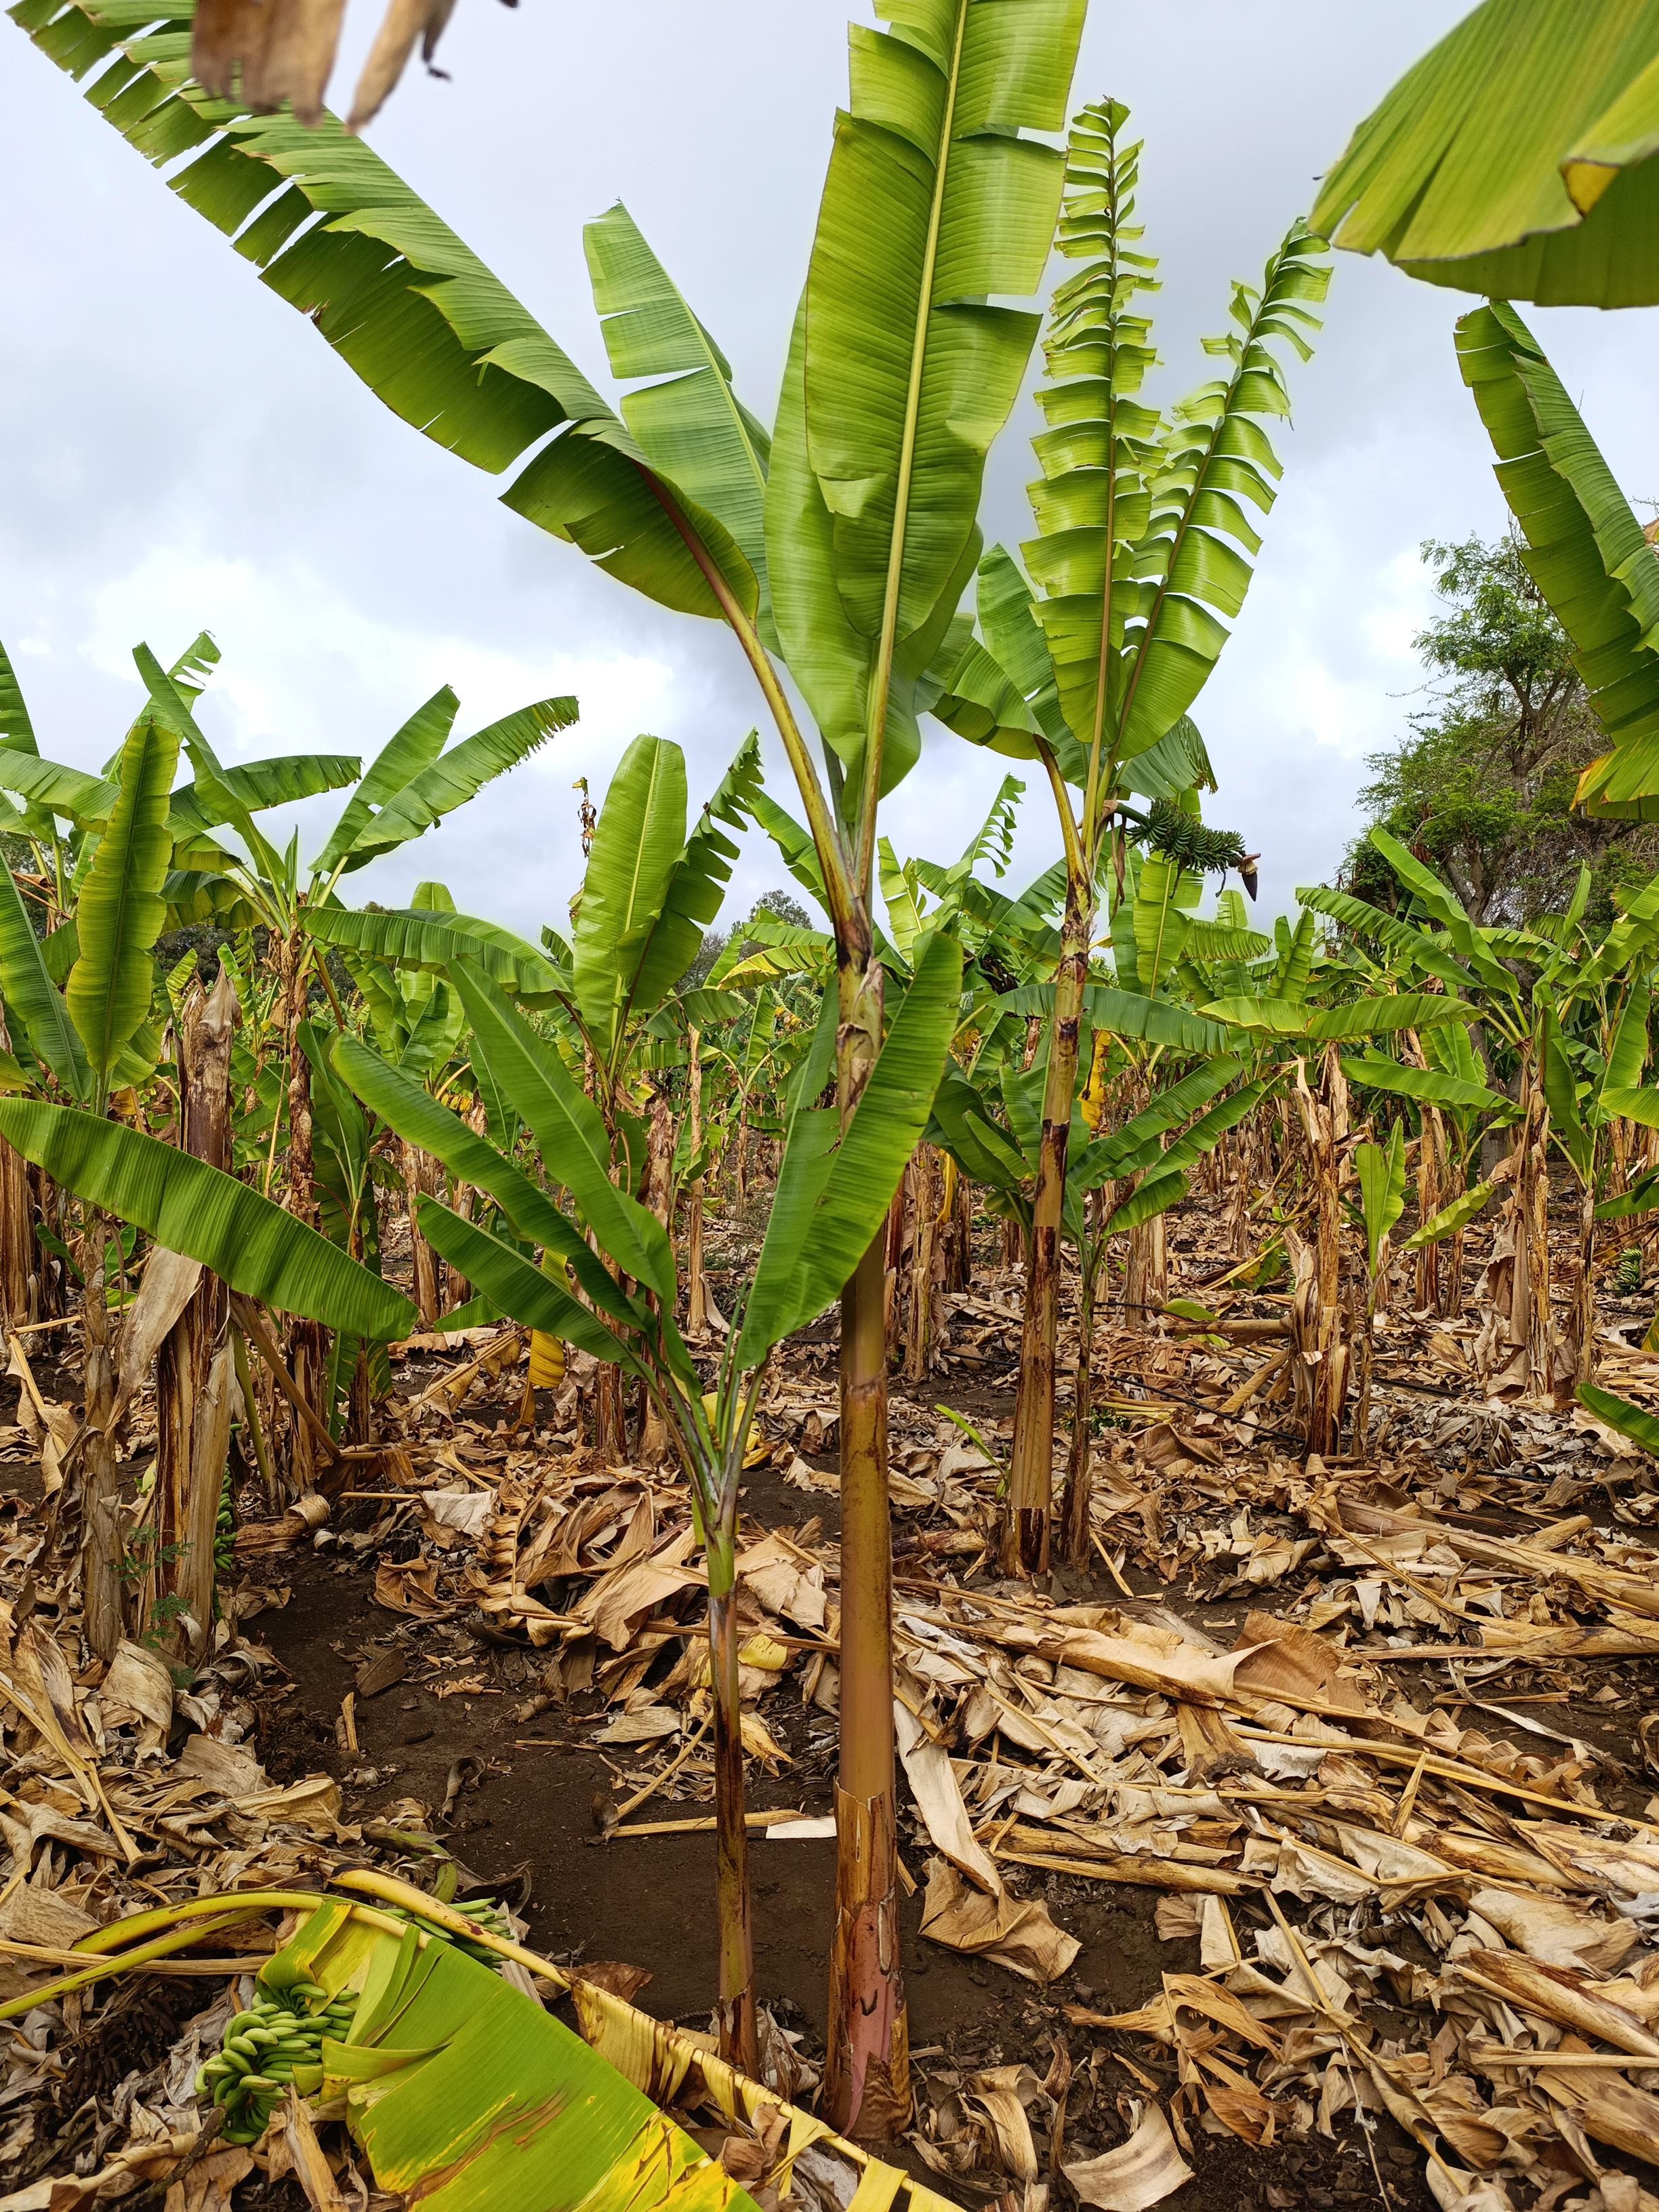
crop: banana
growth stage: vegetative
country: Tanzania
